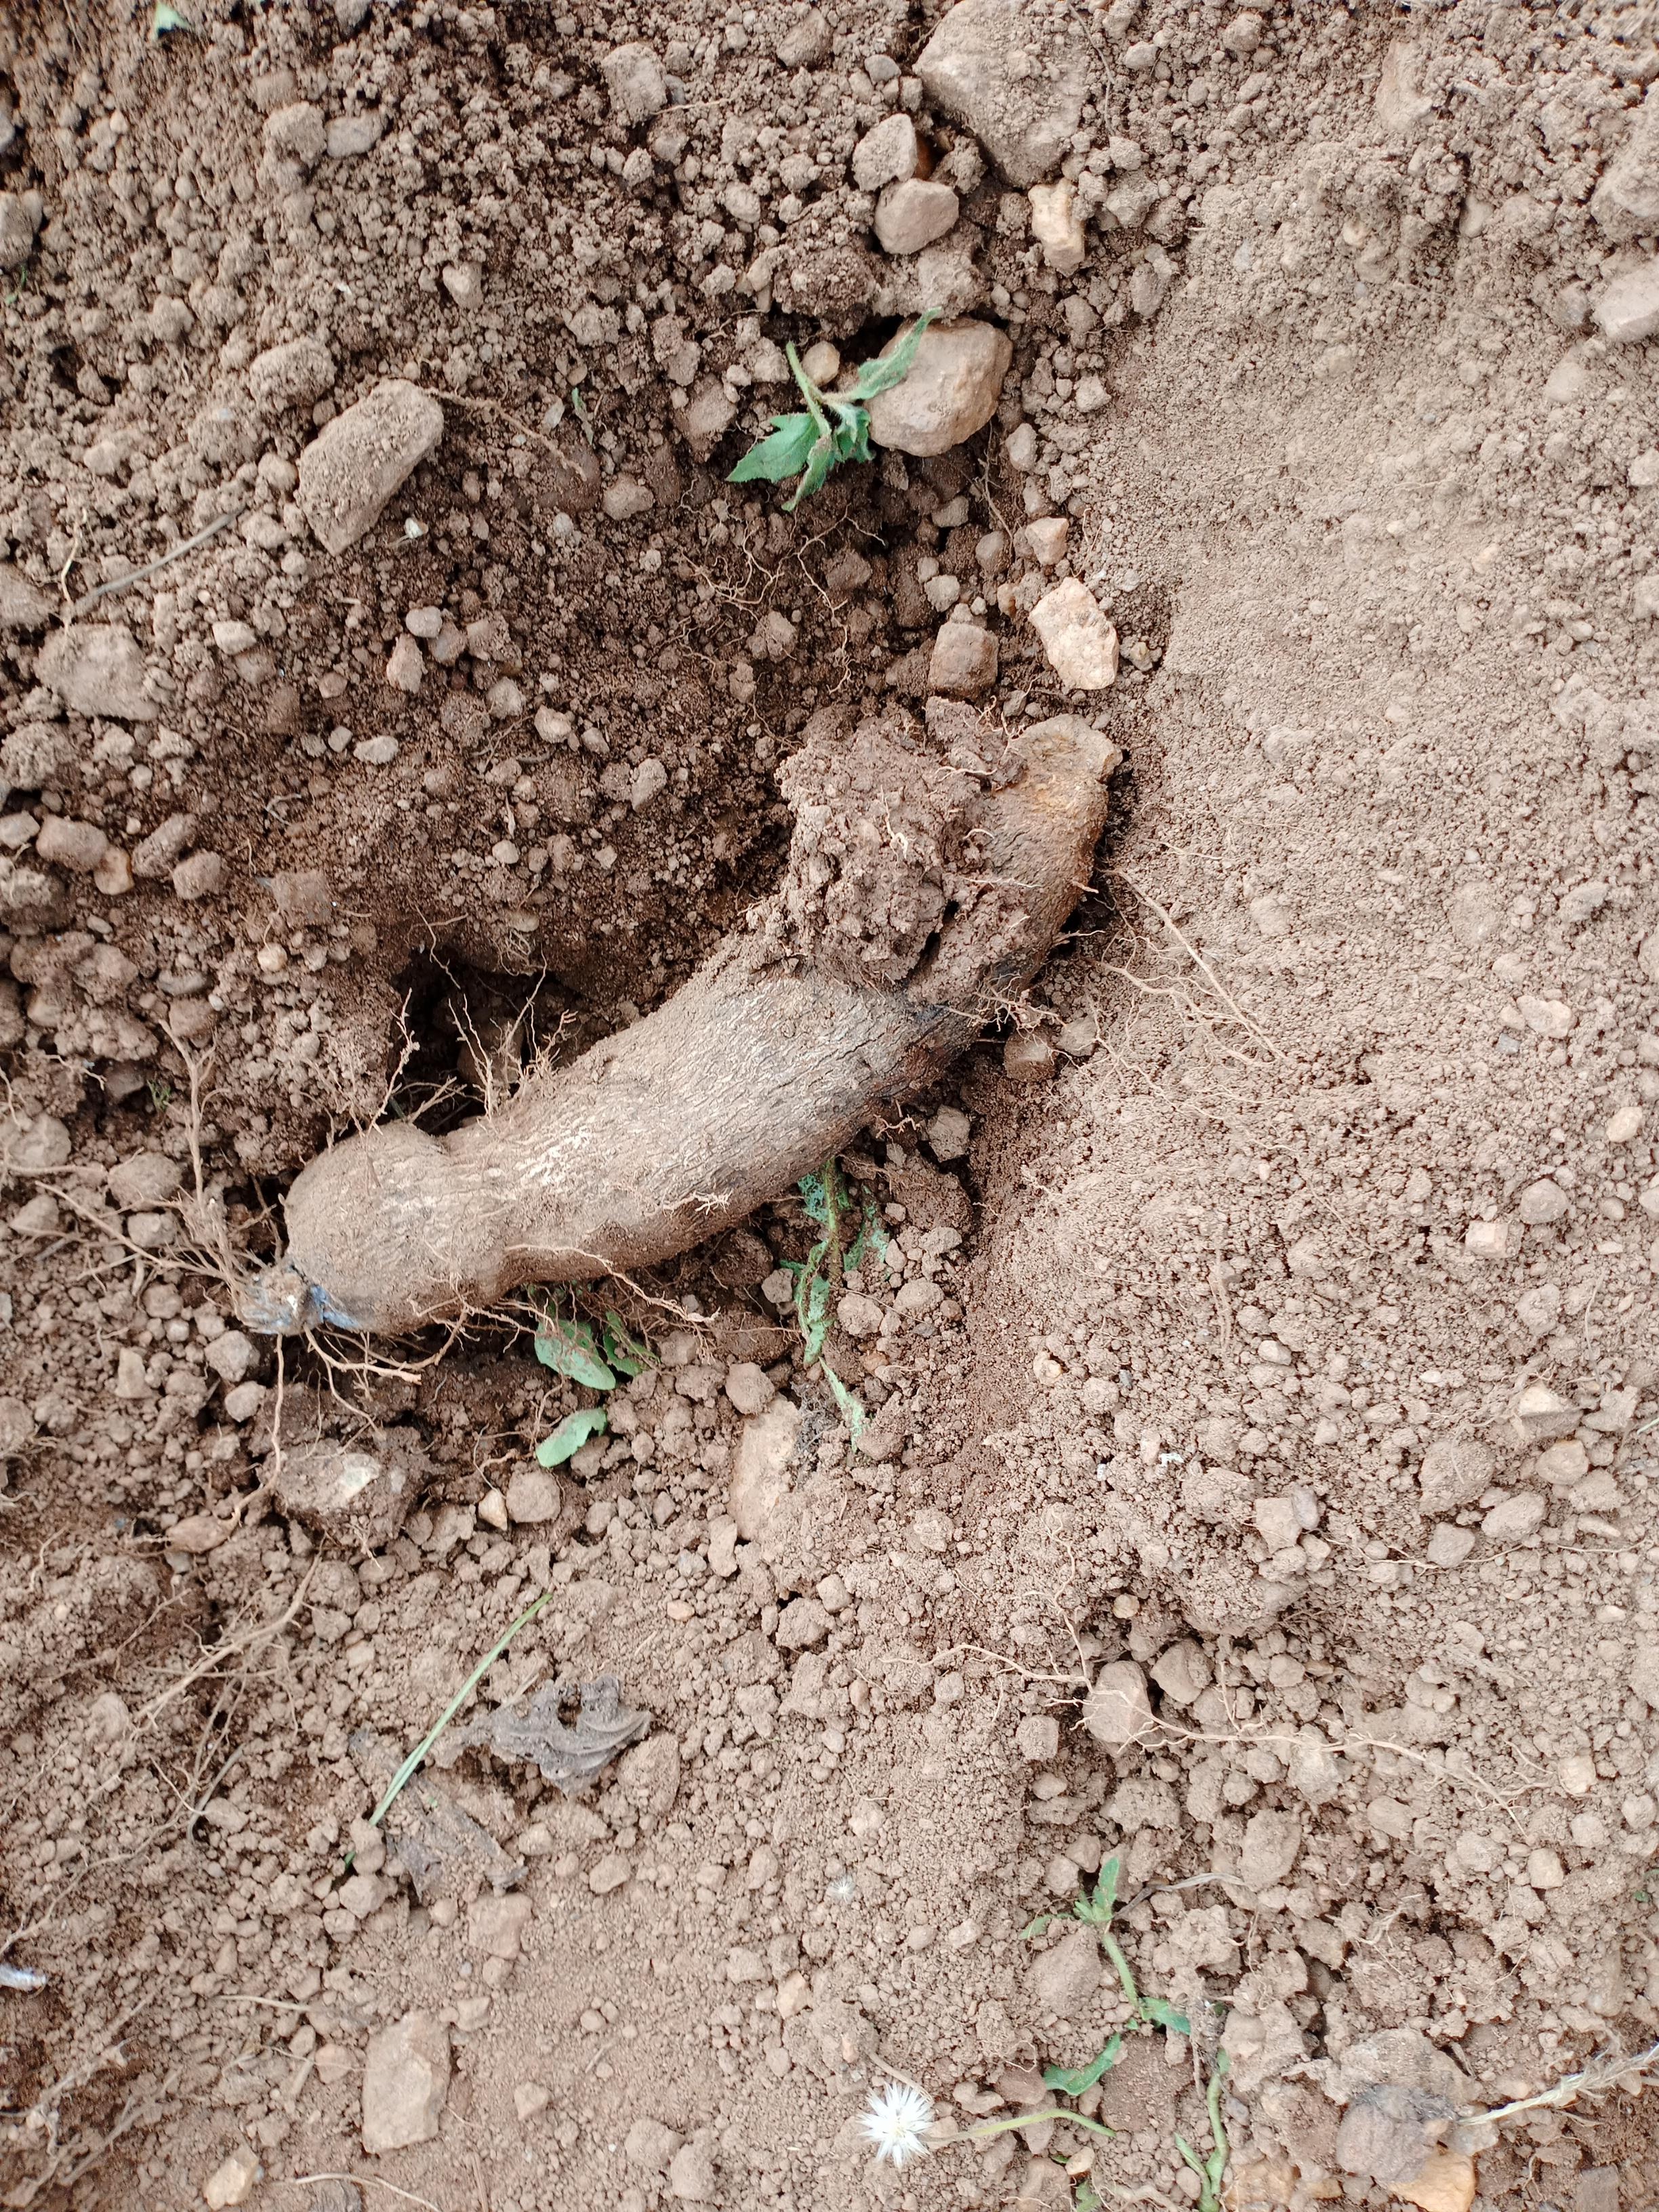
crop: yam
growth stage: harvest
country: Nigeria
